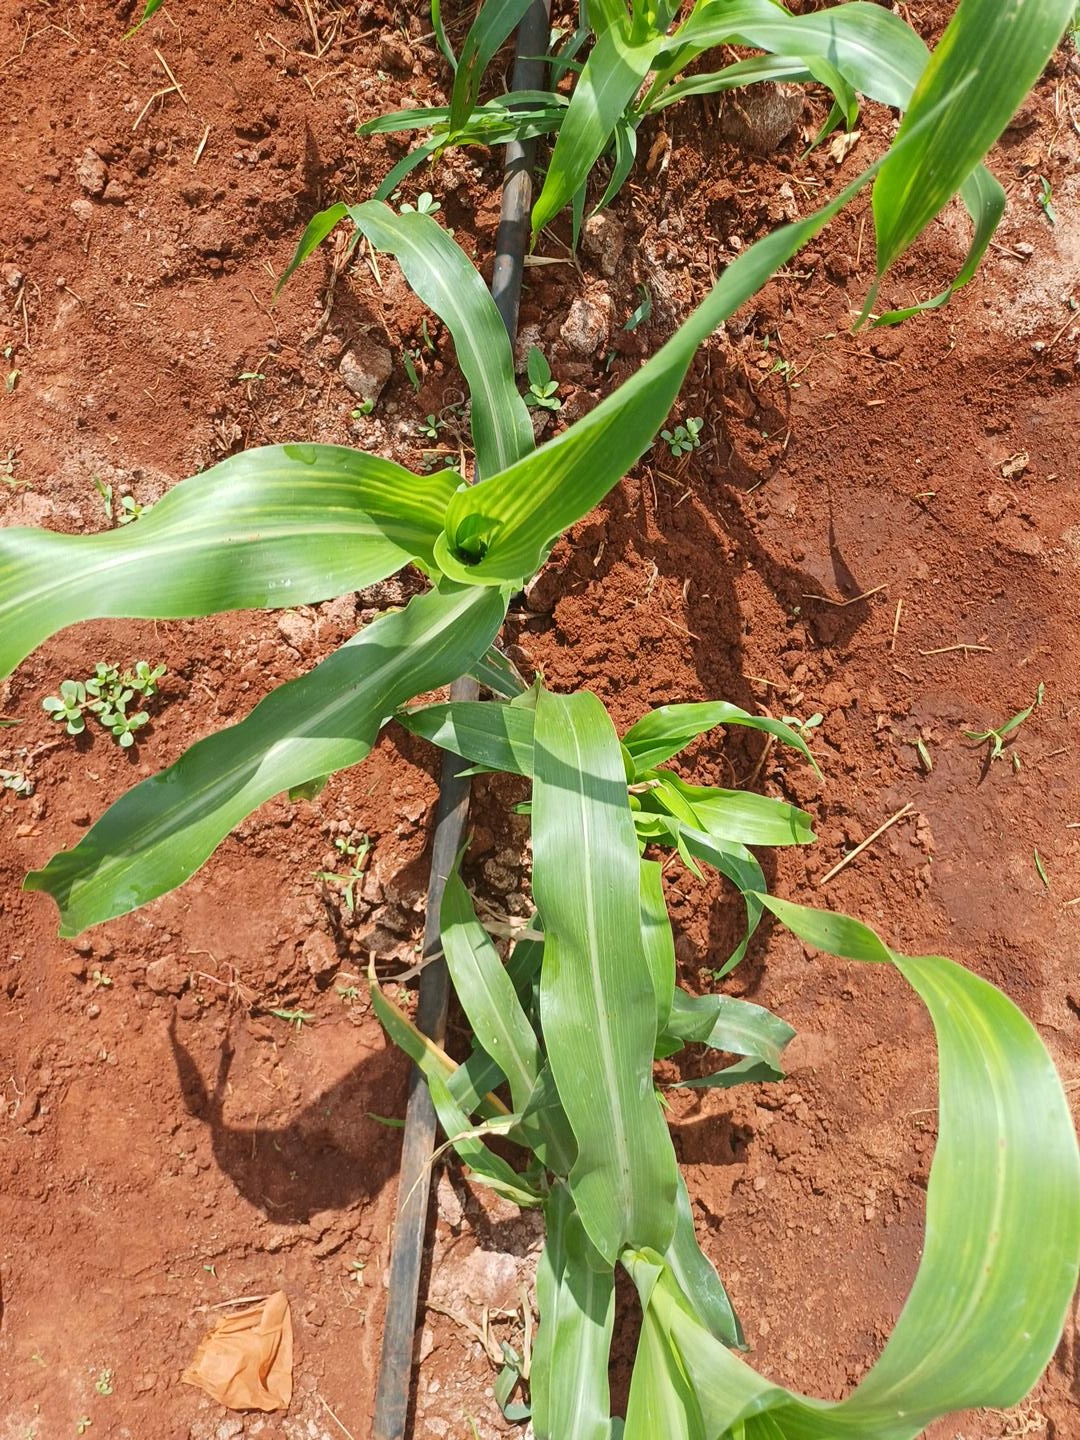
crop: sorghum
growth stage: elongation stem
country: Kenya
